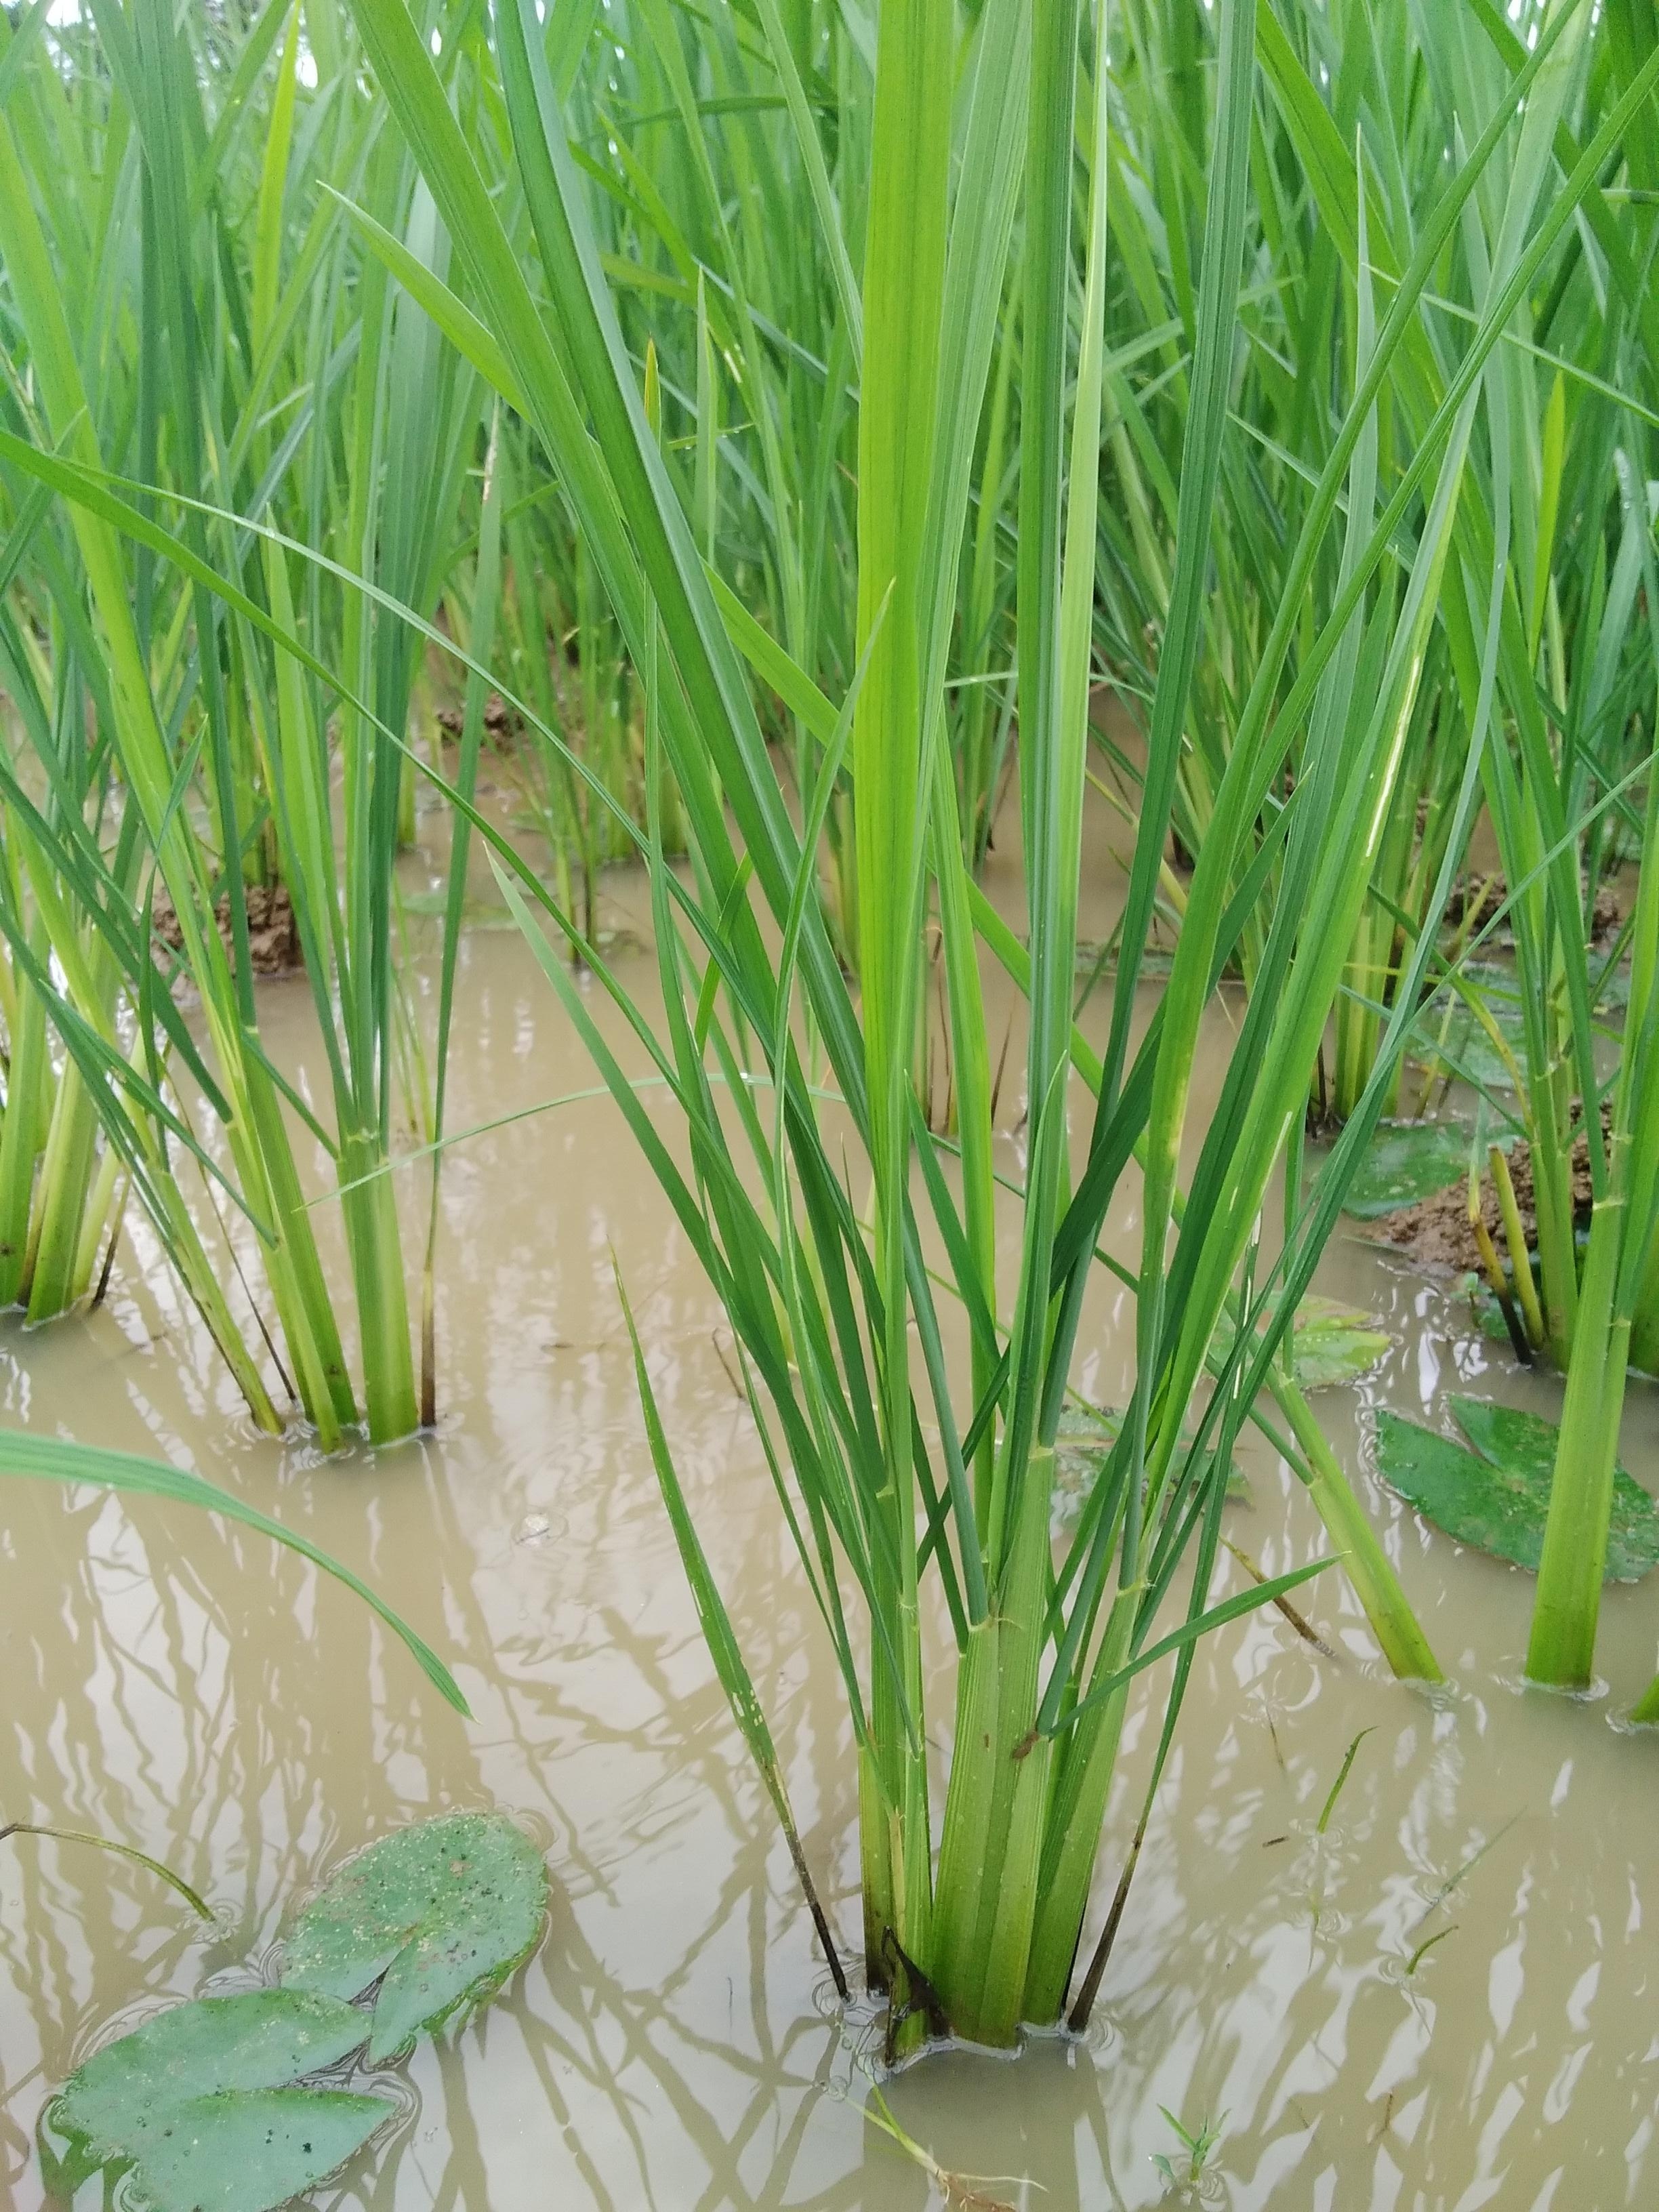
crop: rice
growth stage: vegetative
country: Nigeria
